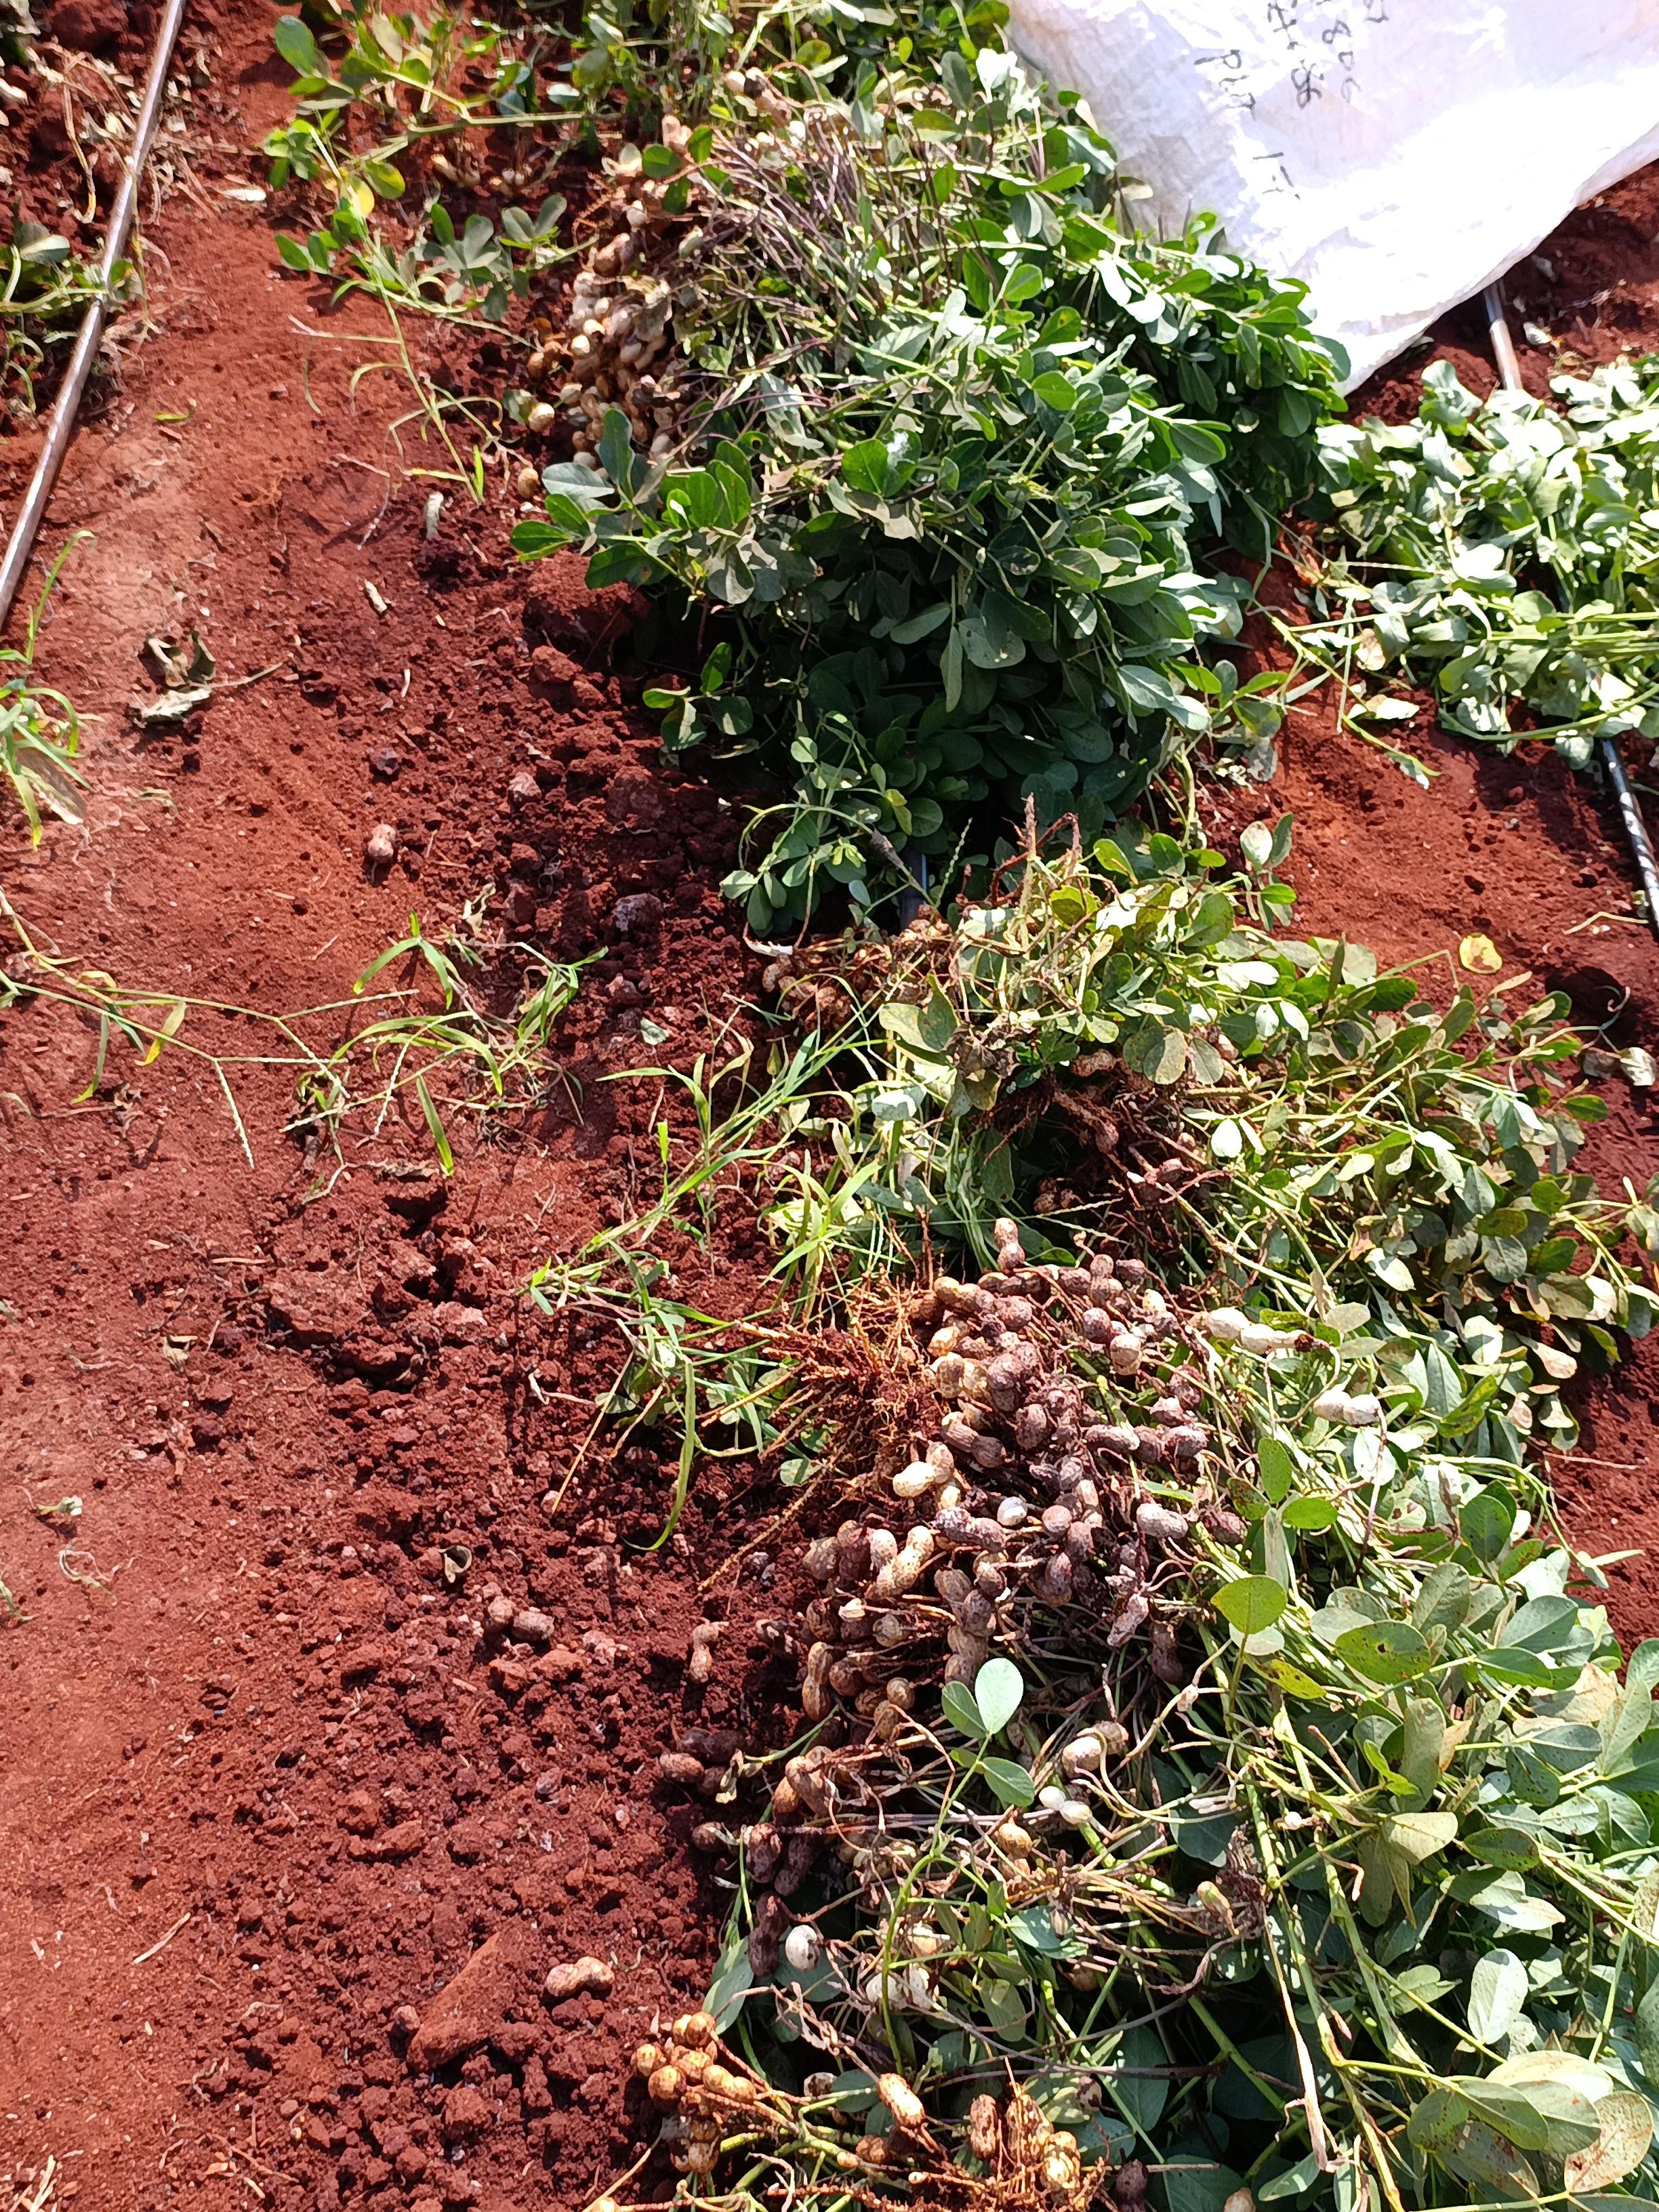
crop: groundnut
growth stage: harvest
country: Kenya
